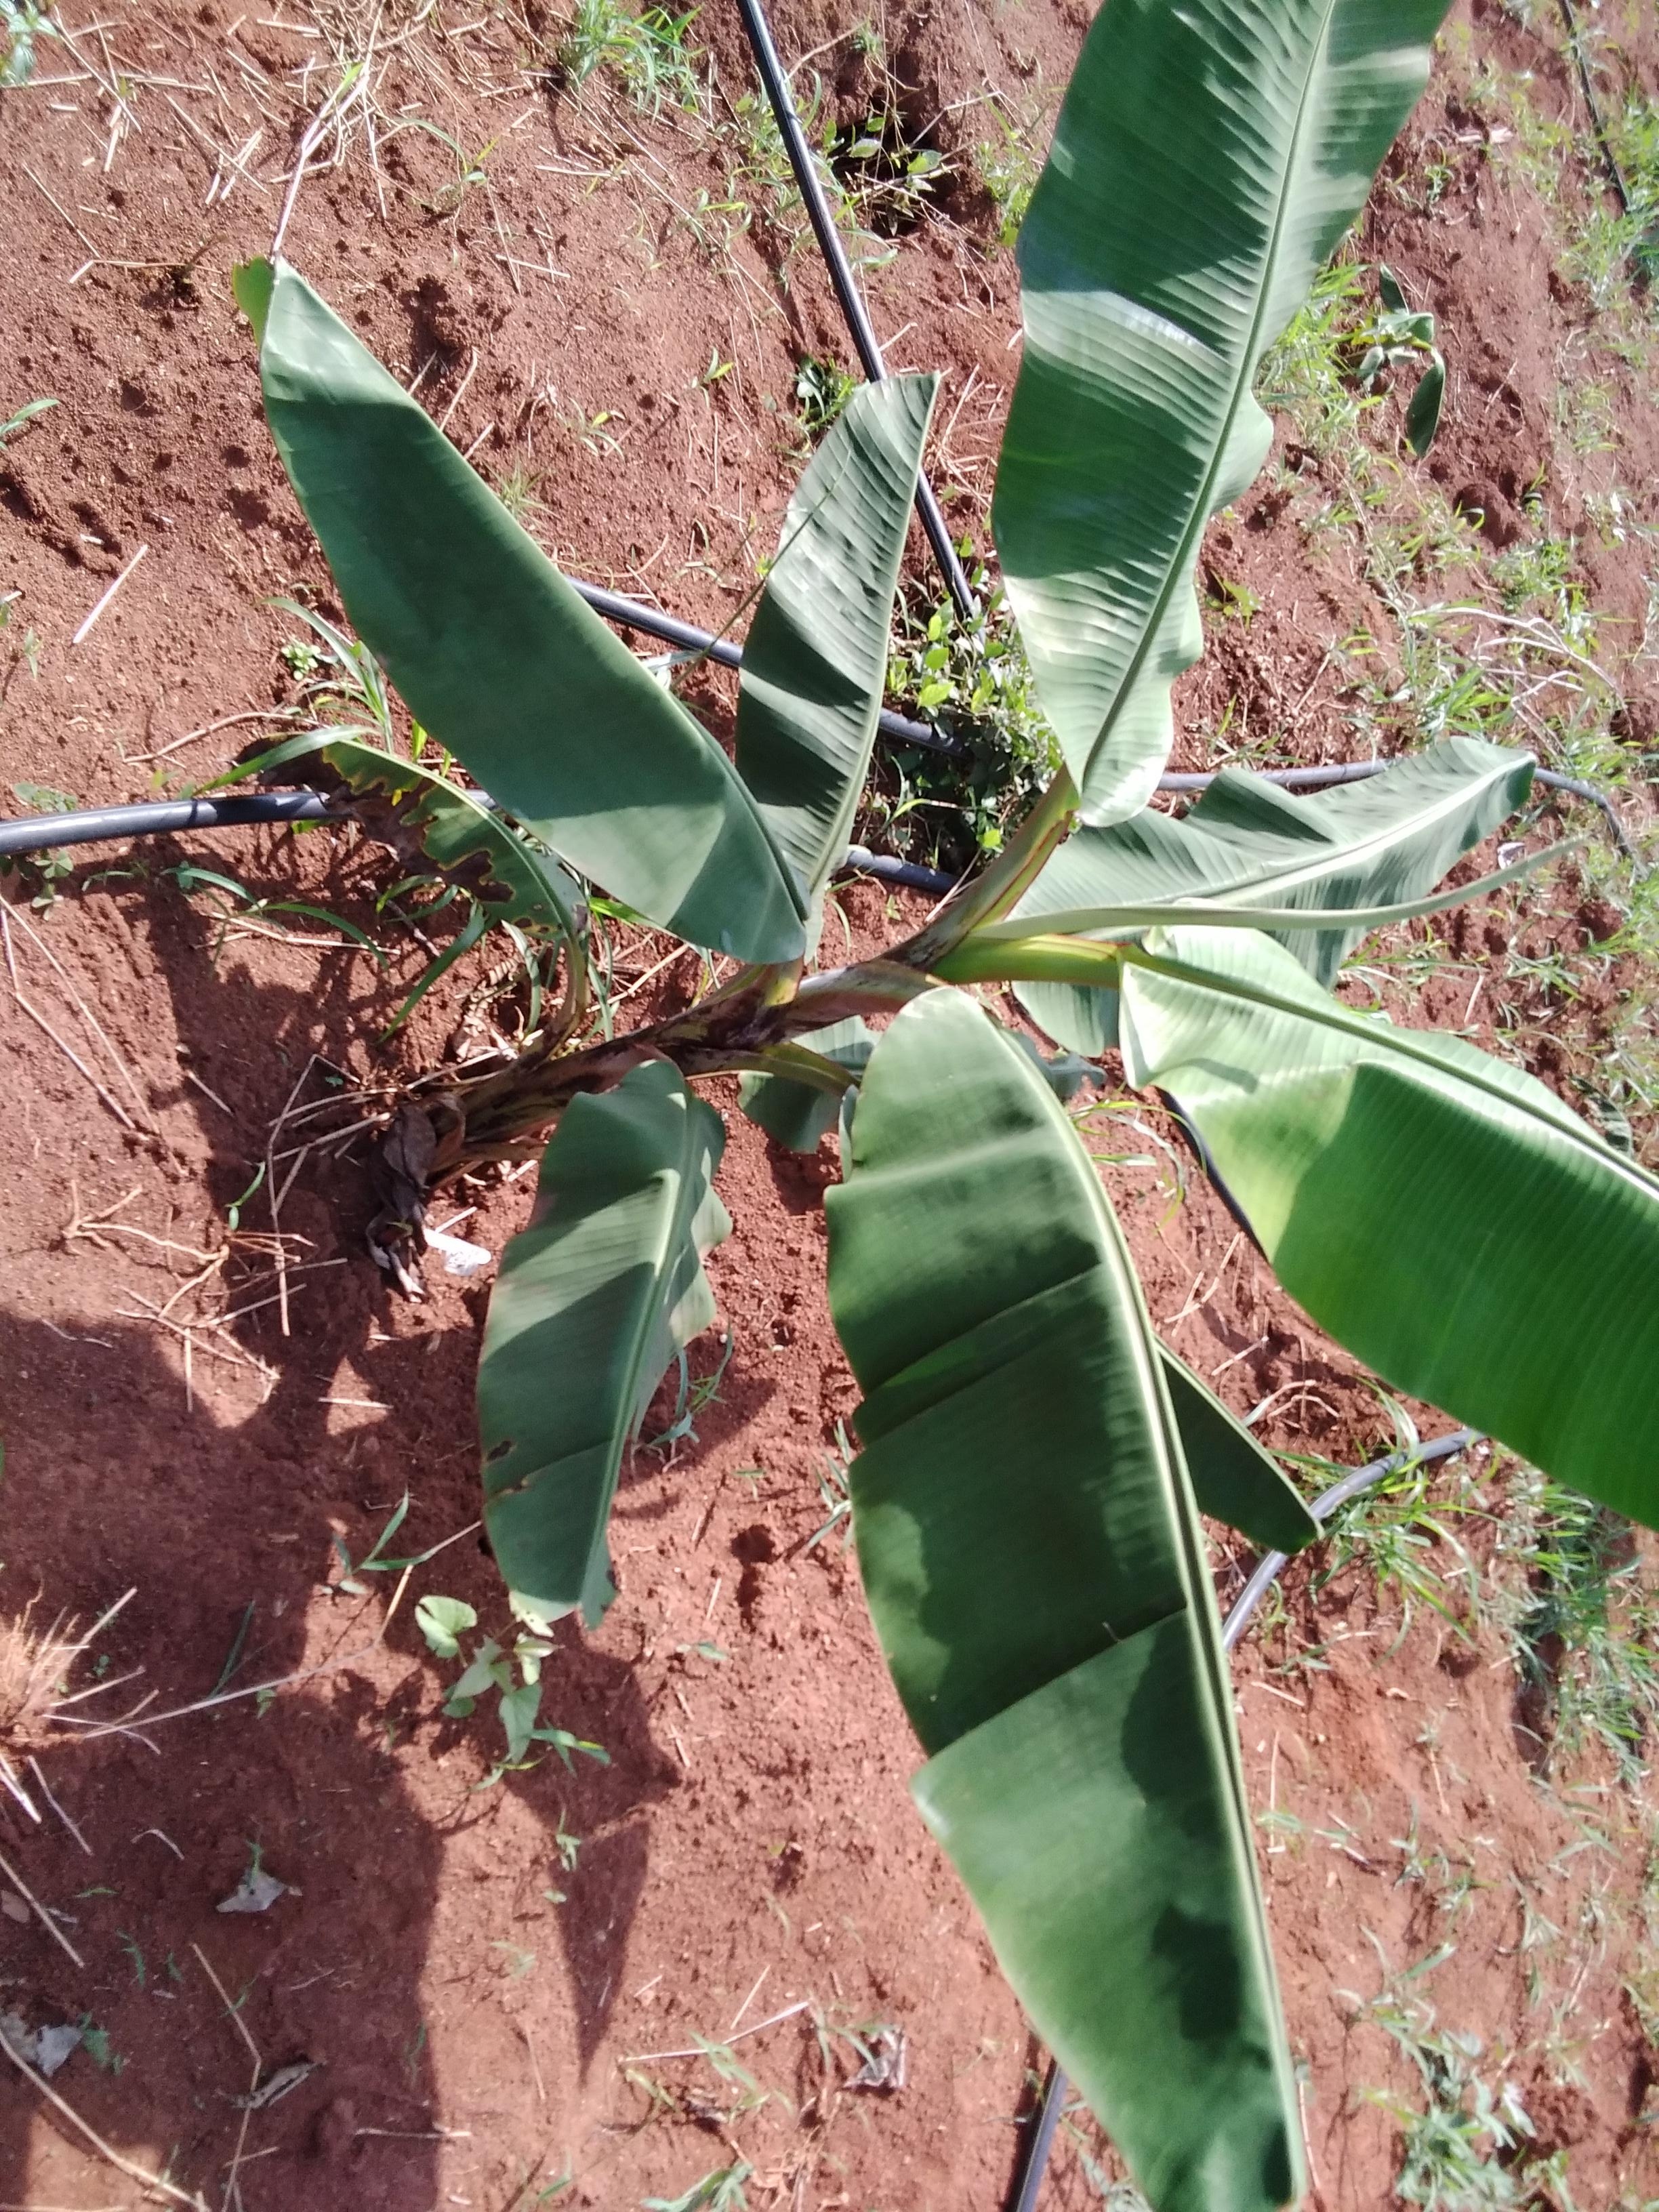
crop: banana
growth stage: vegetative
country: Uganda
